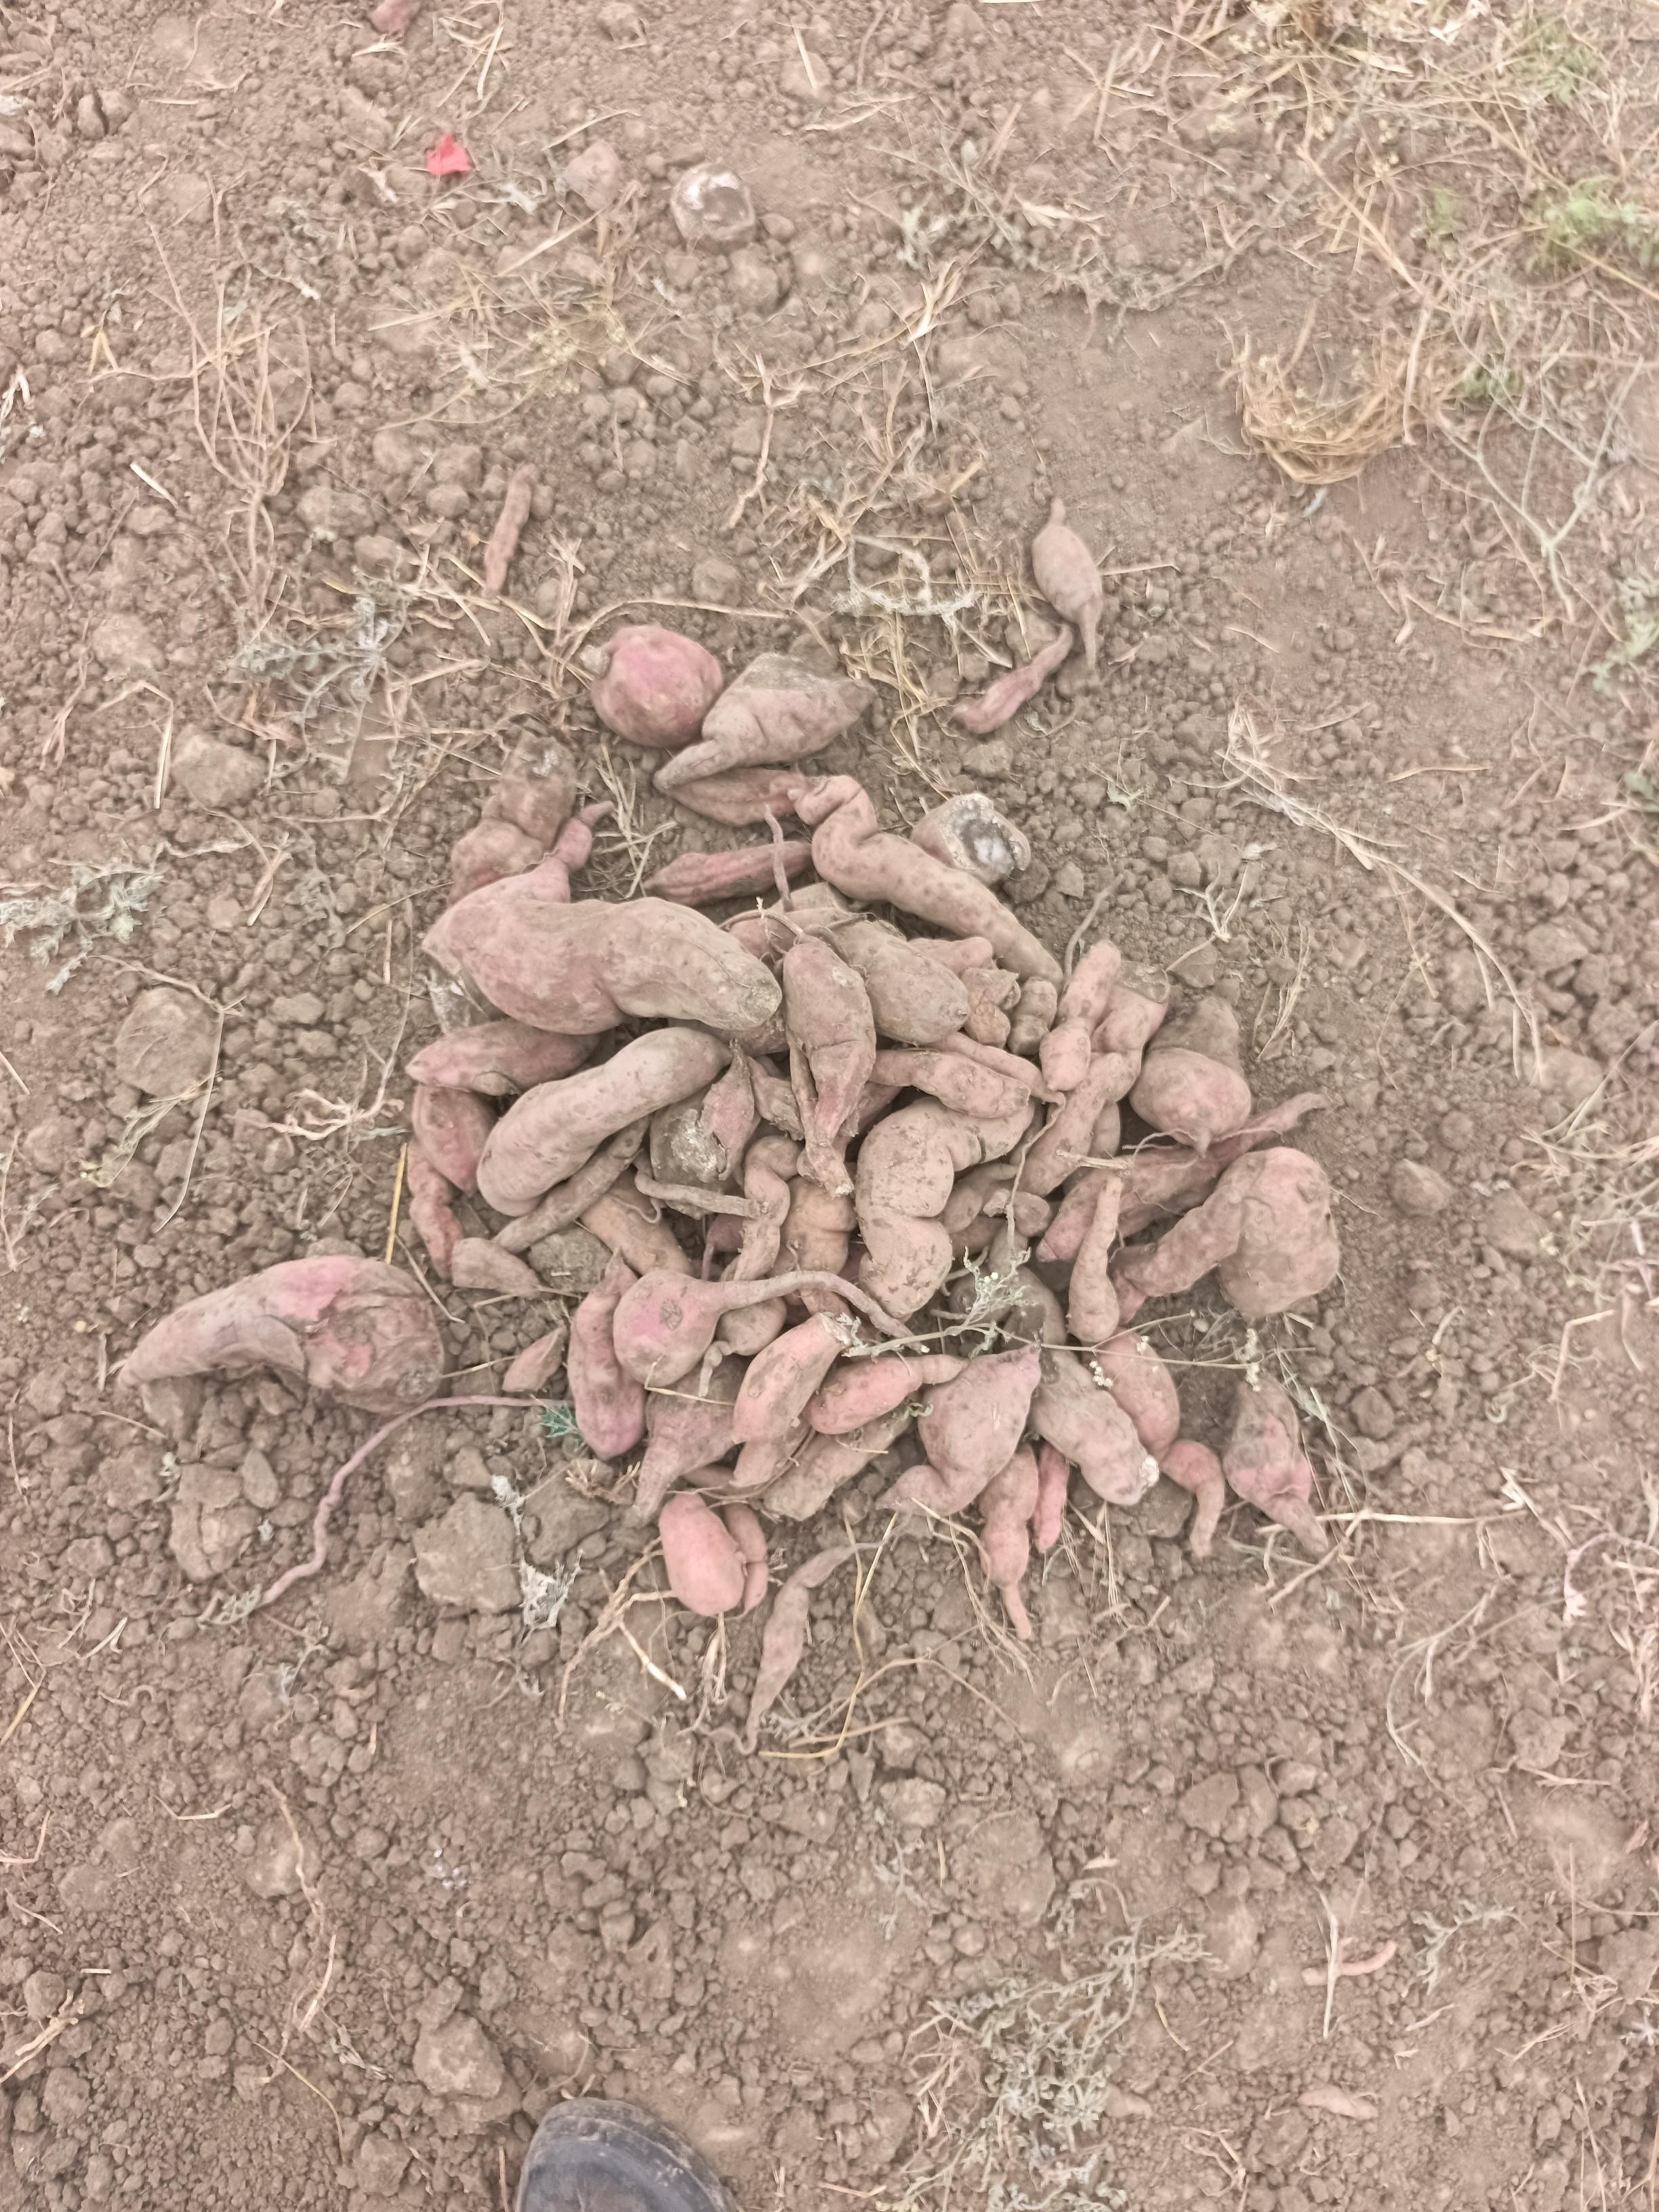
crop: sweet potato
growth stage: harvest maturity
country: Tanzania
